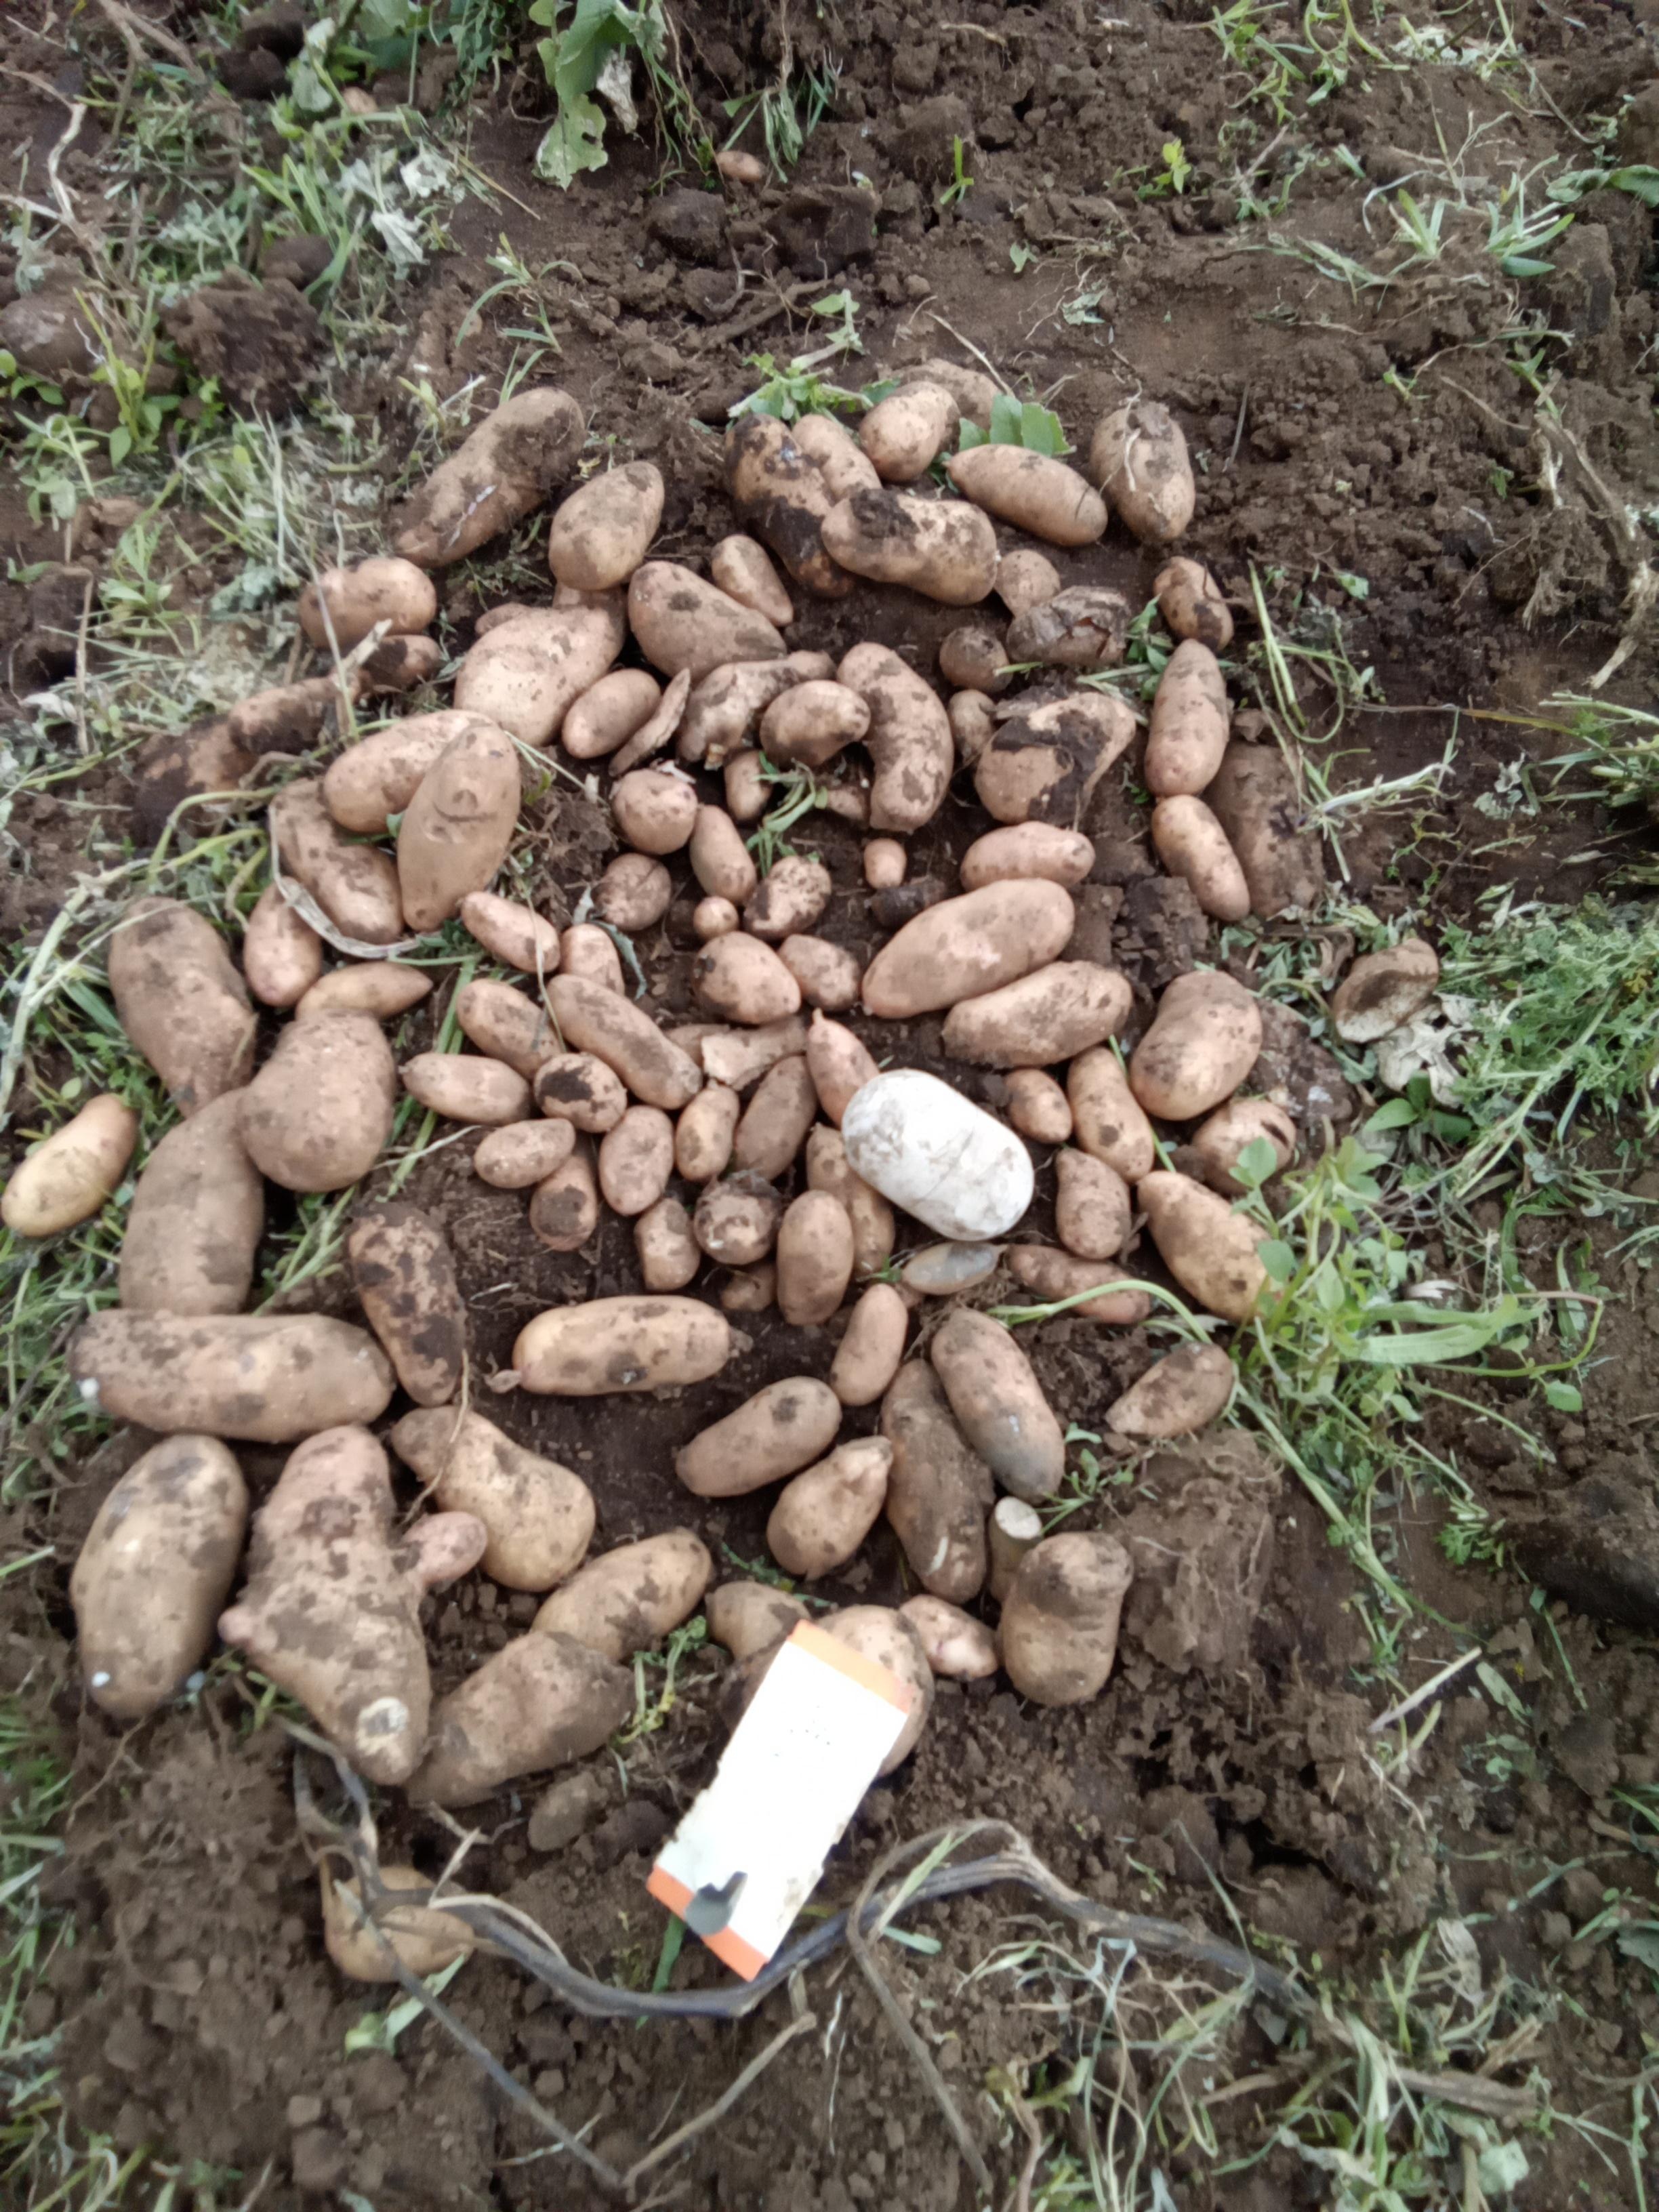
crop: potato
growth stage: harvest
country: Kenya
